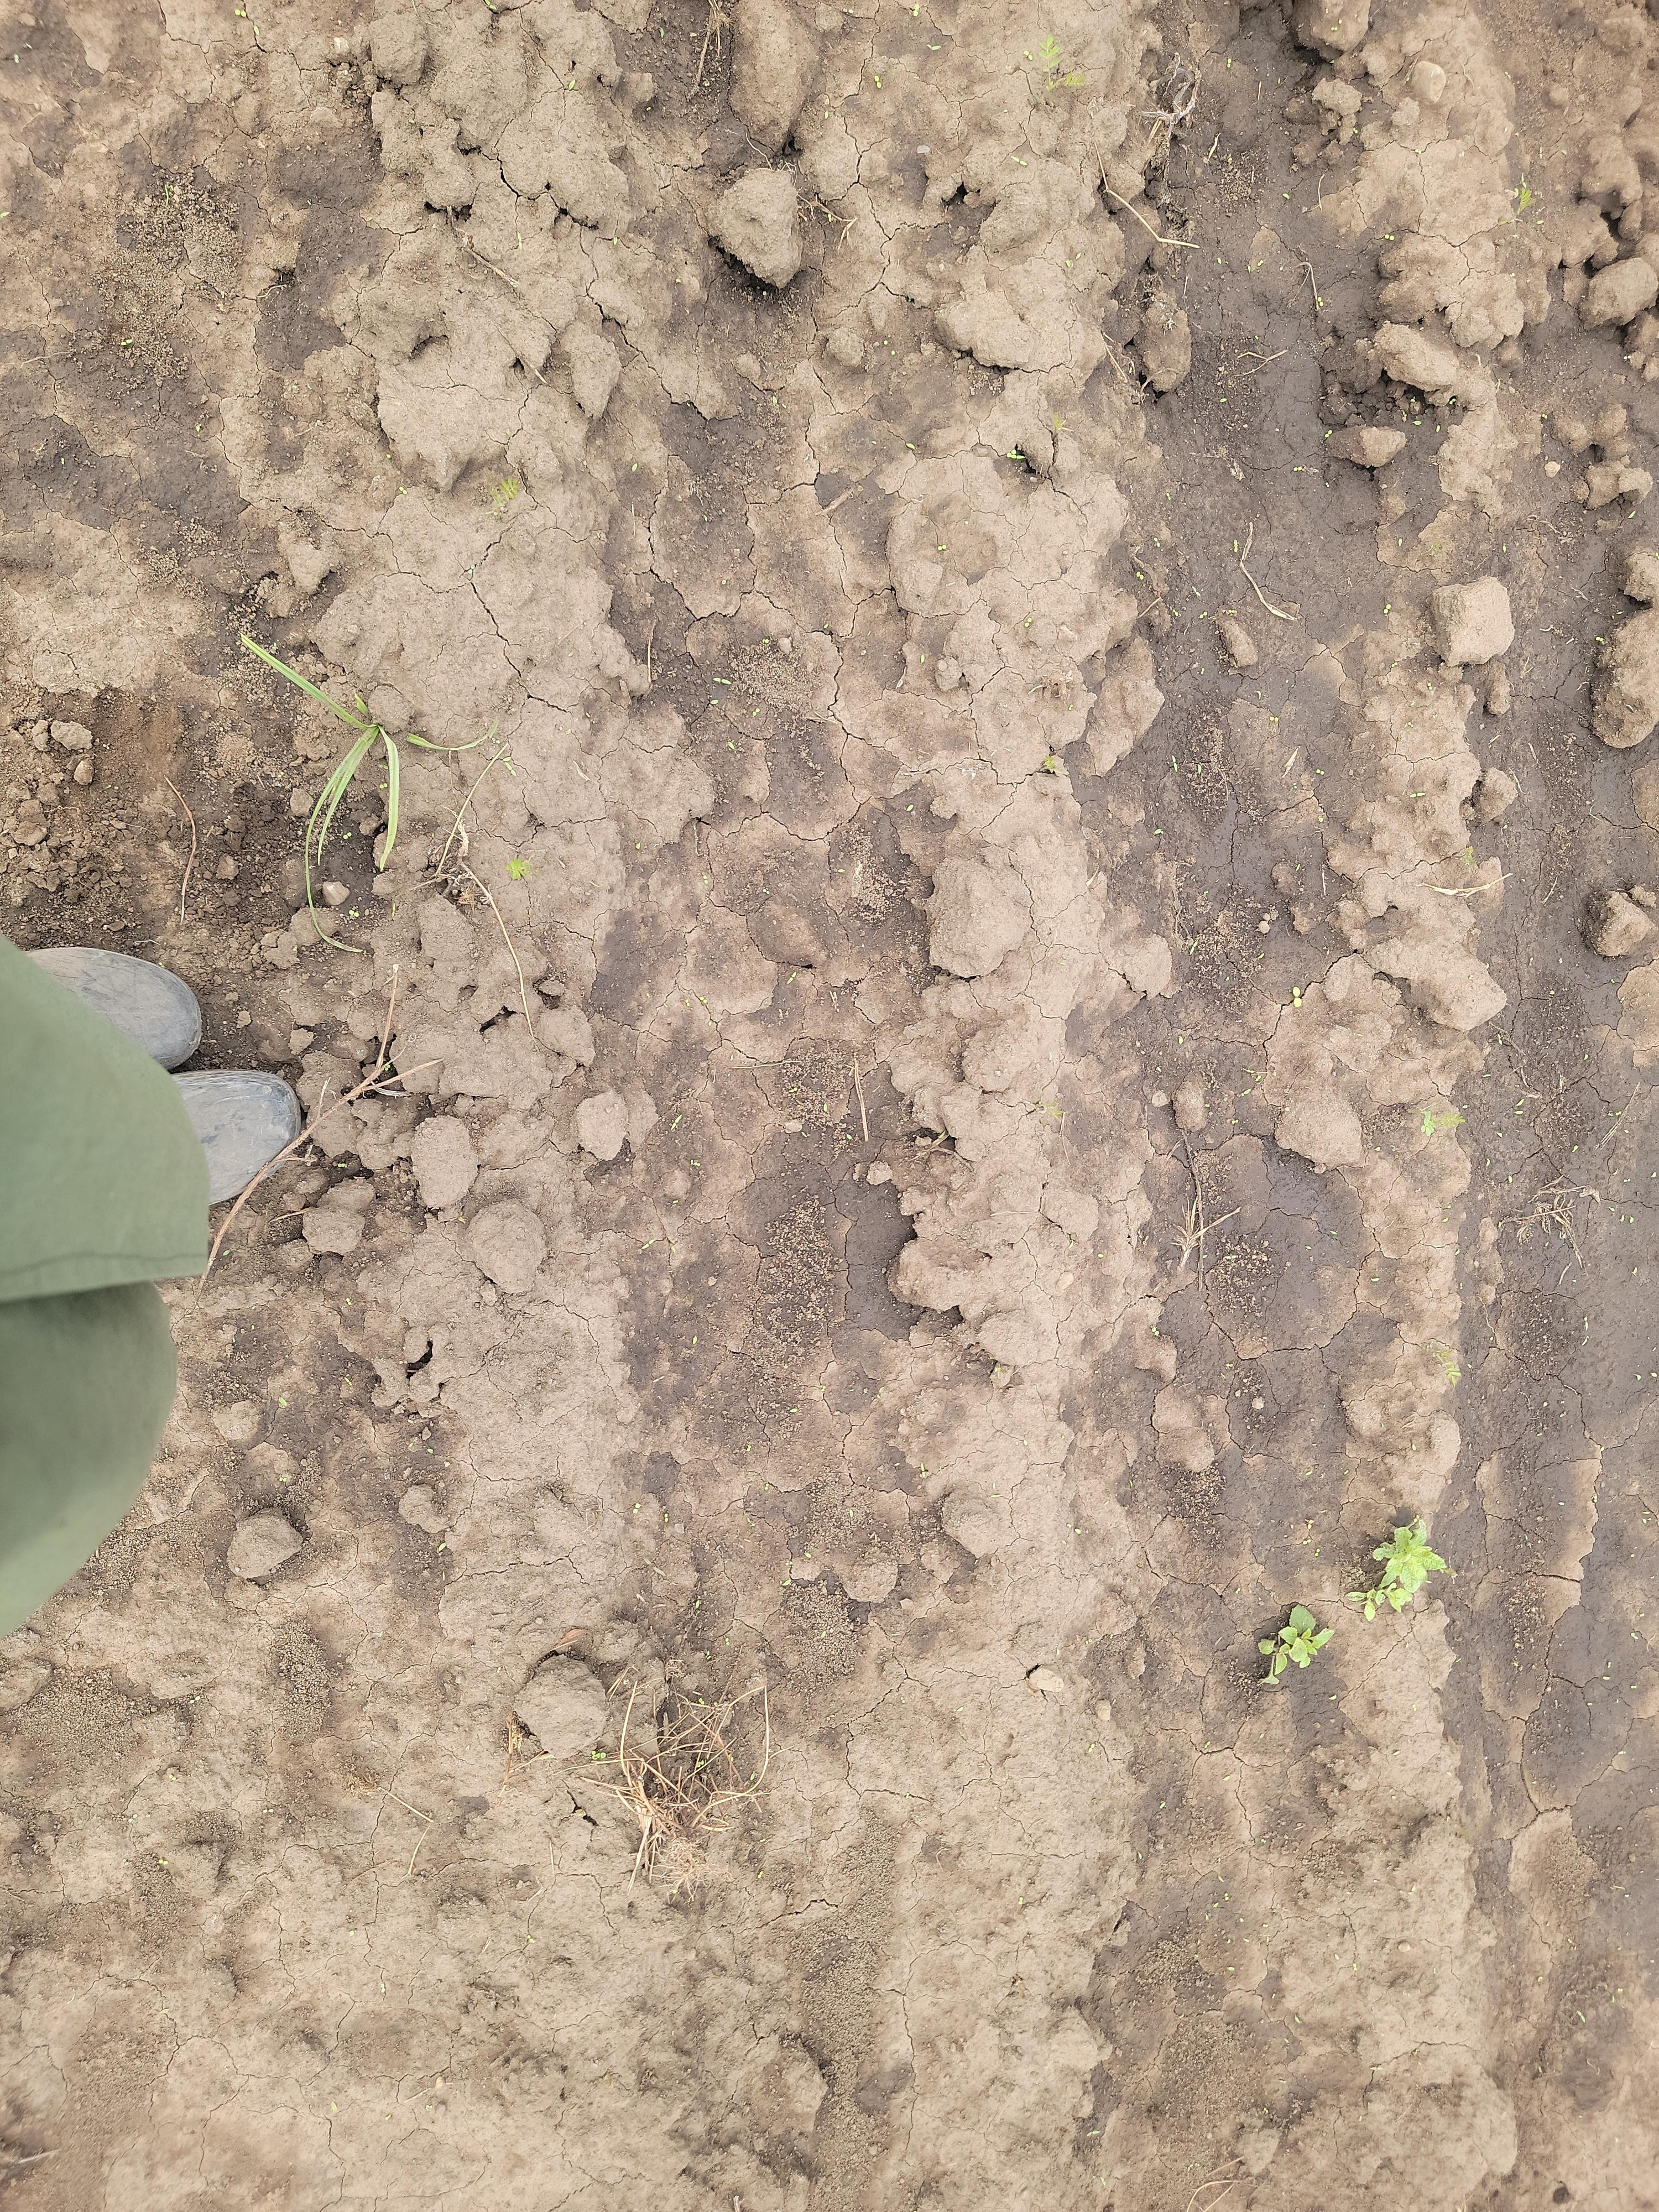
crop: chickpea
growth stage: emergence
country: Tanzania
